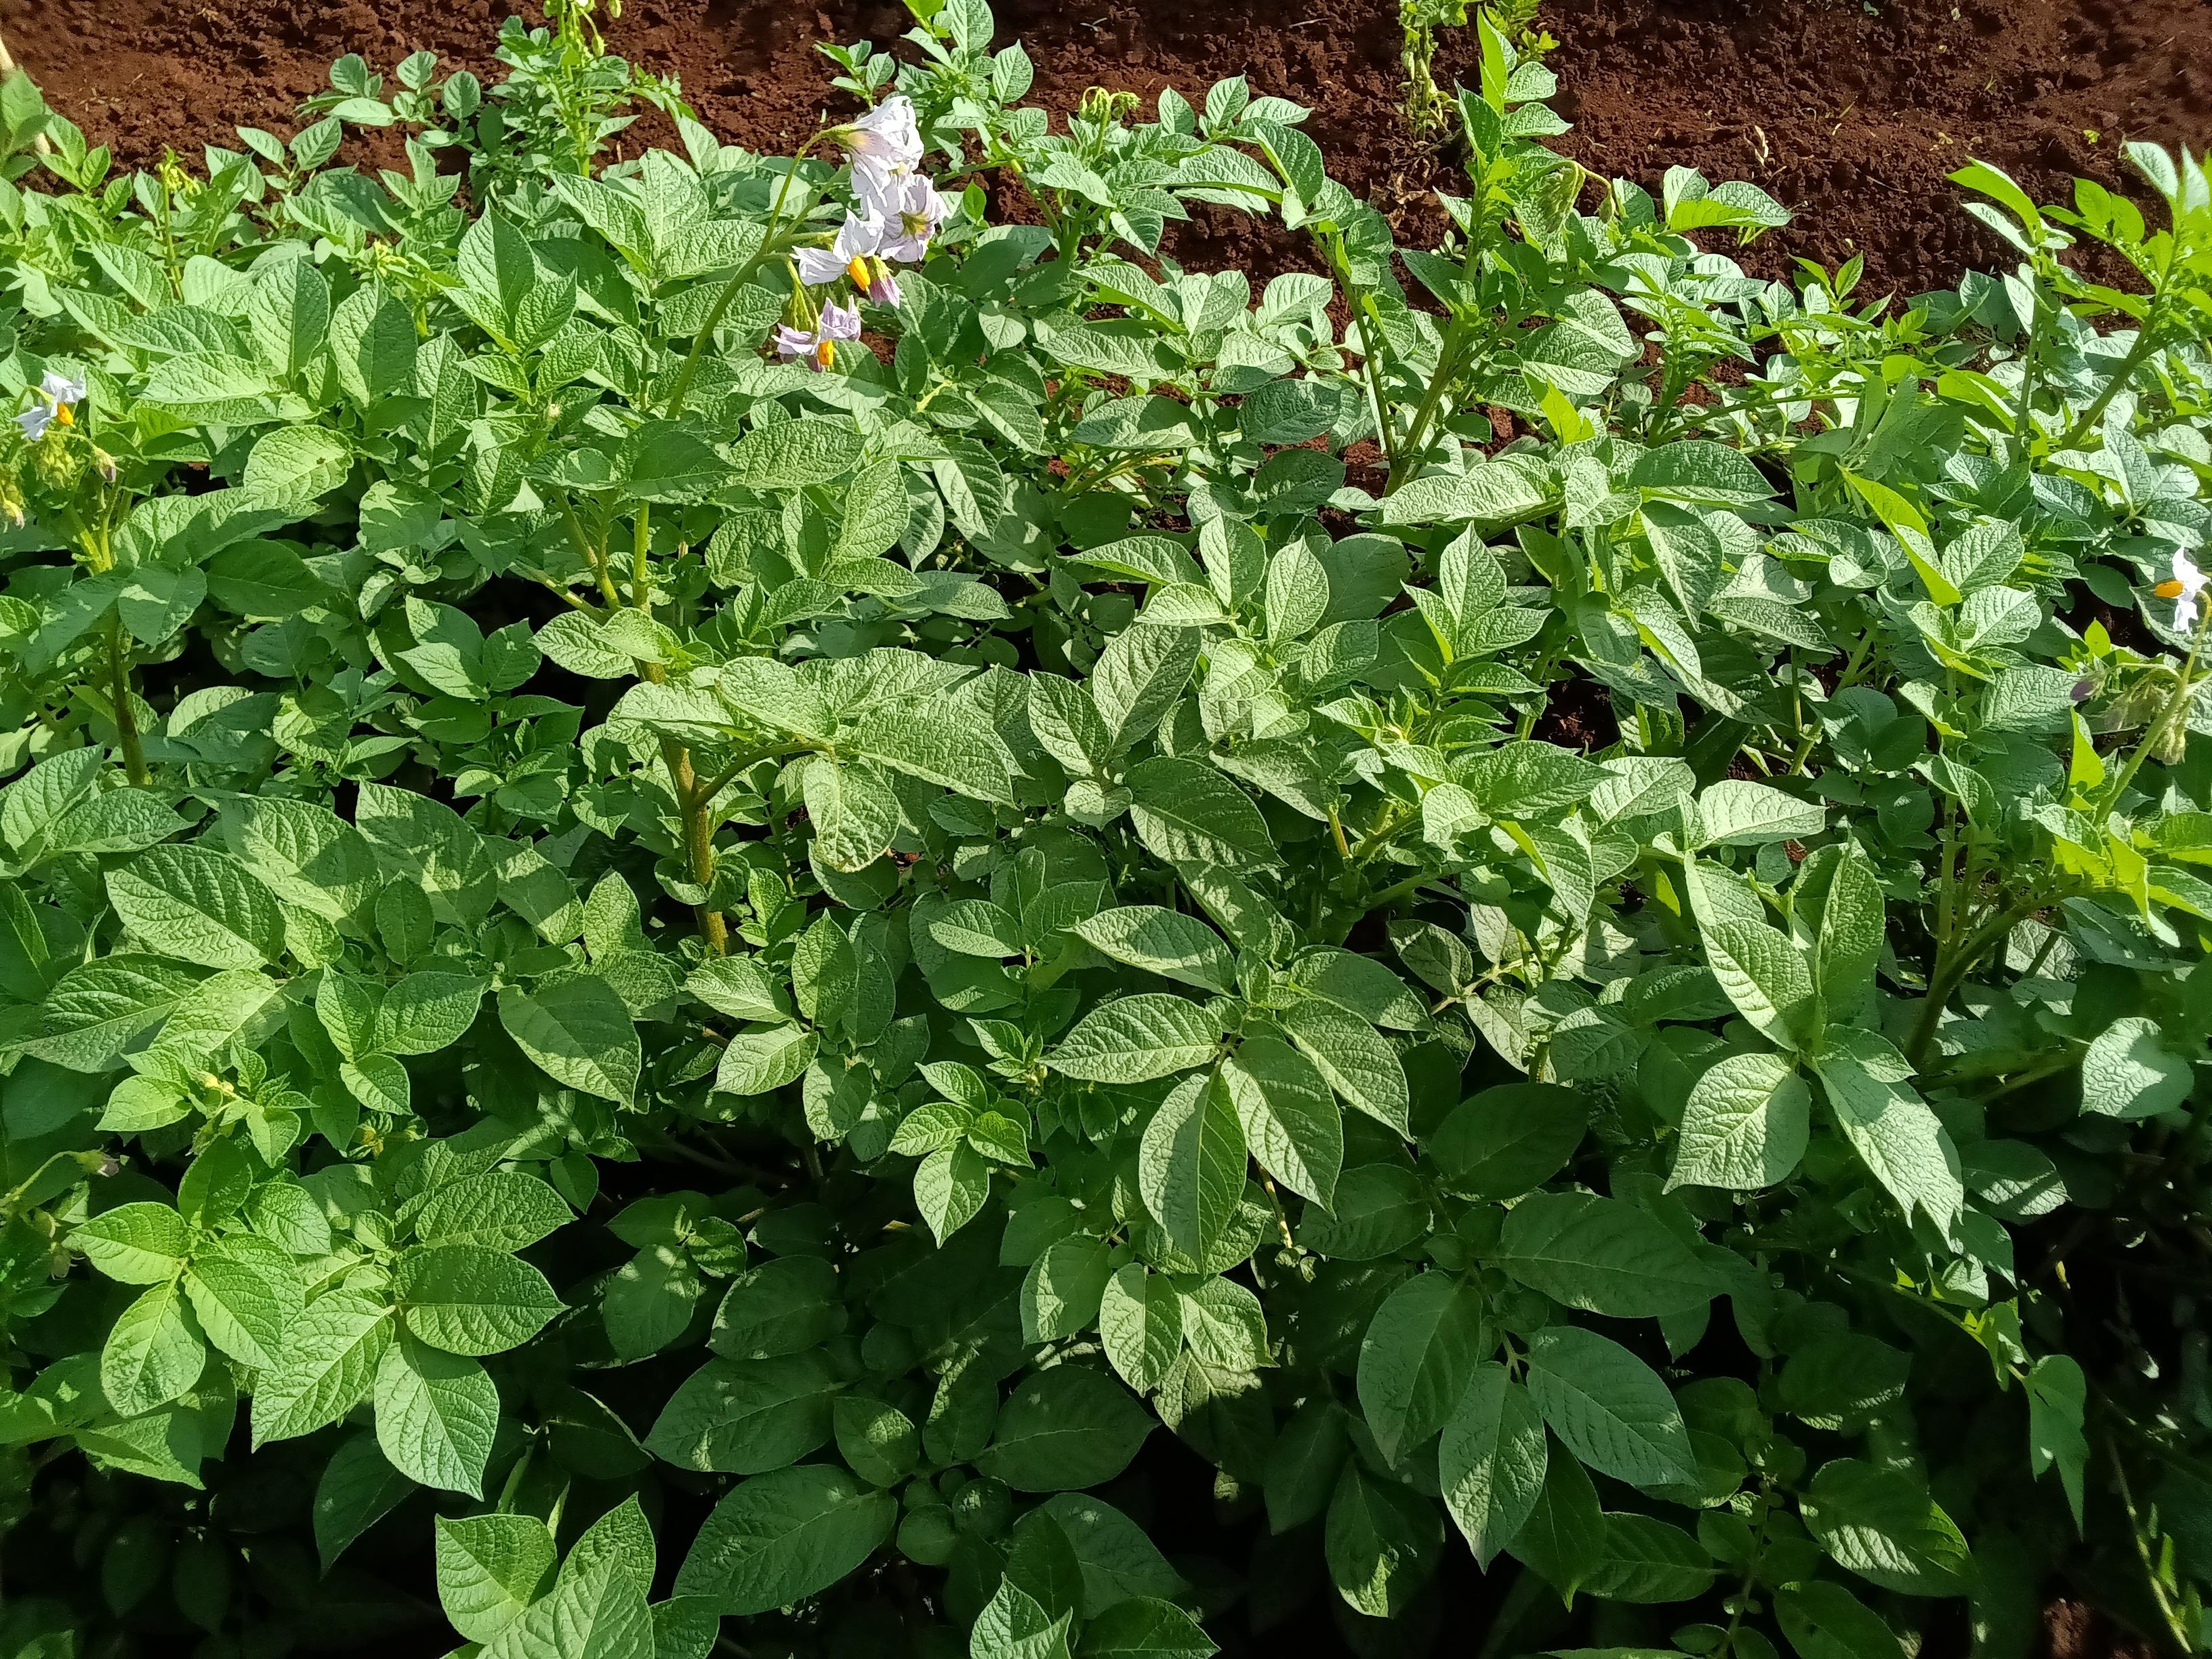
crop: potato
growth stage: flowering
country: Kenya
